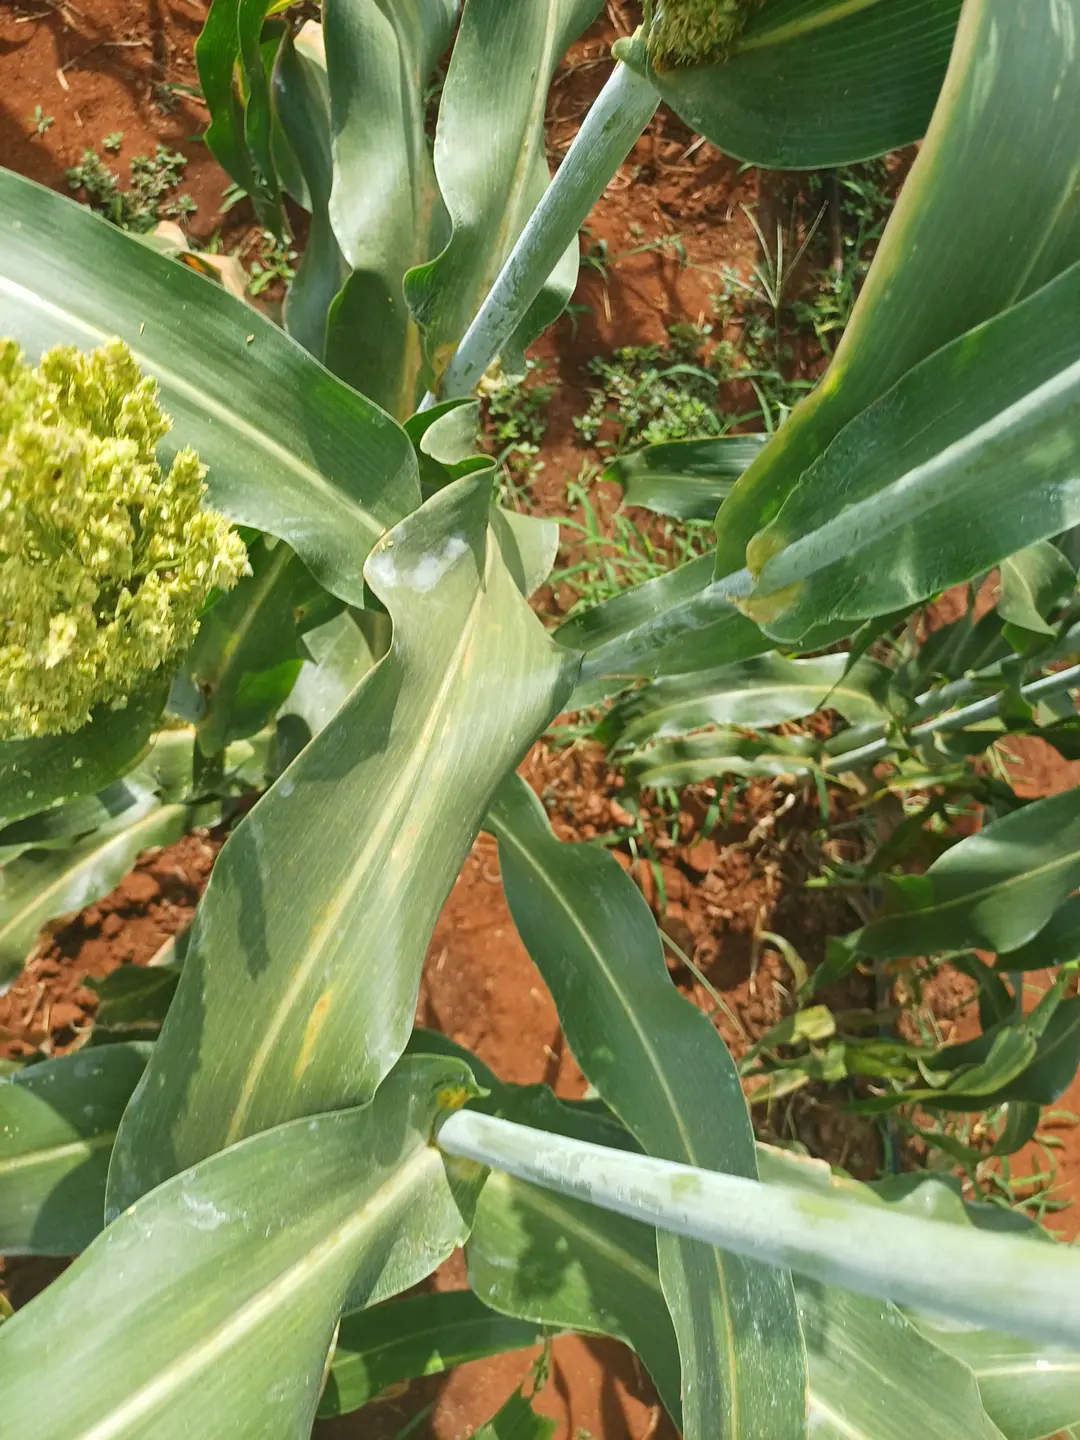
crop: sorghum
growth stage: flowering
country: Kenya
